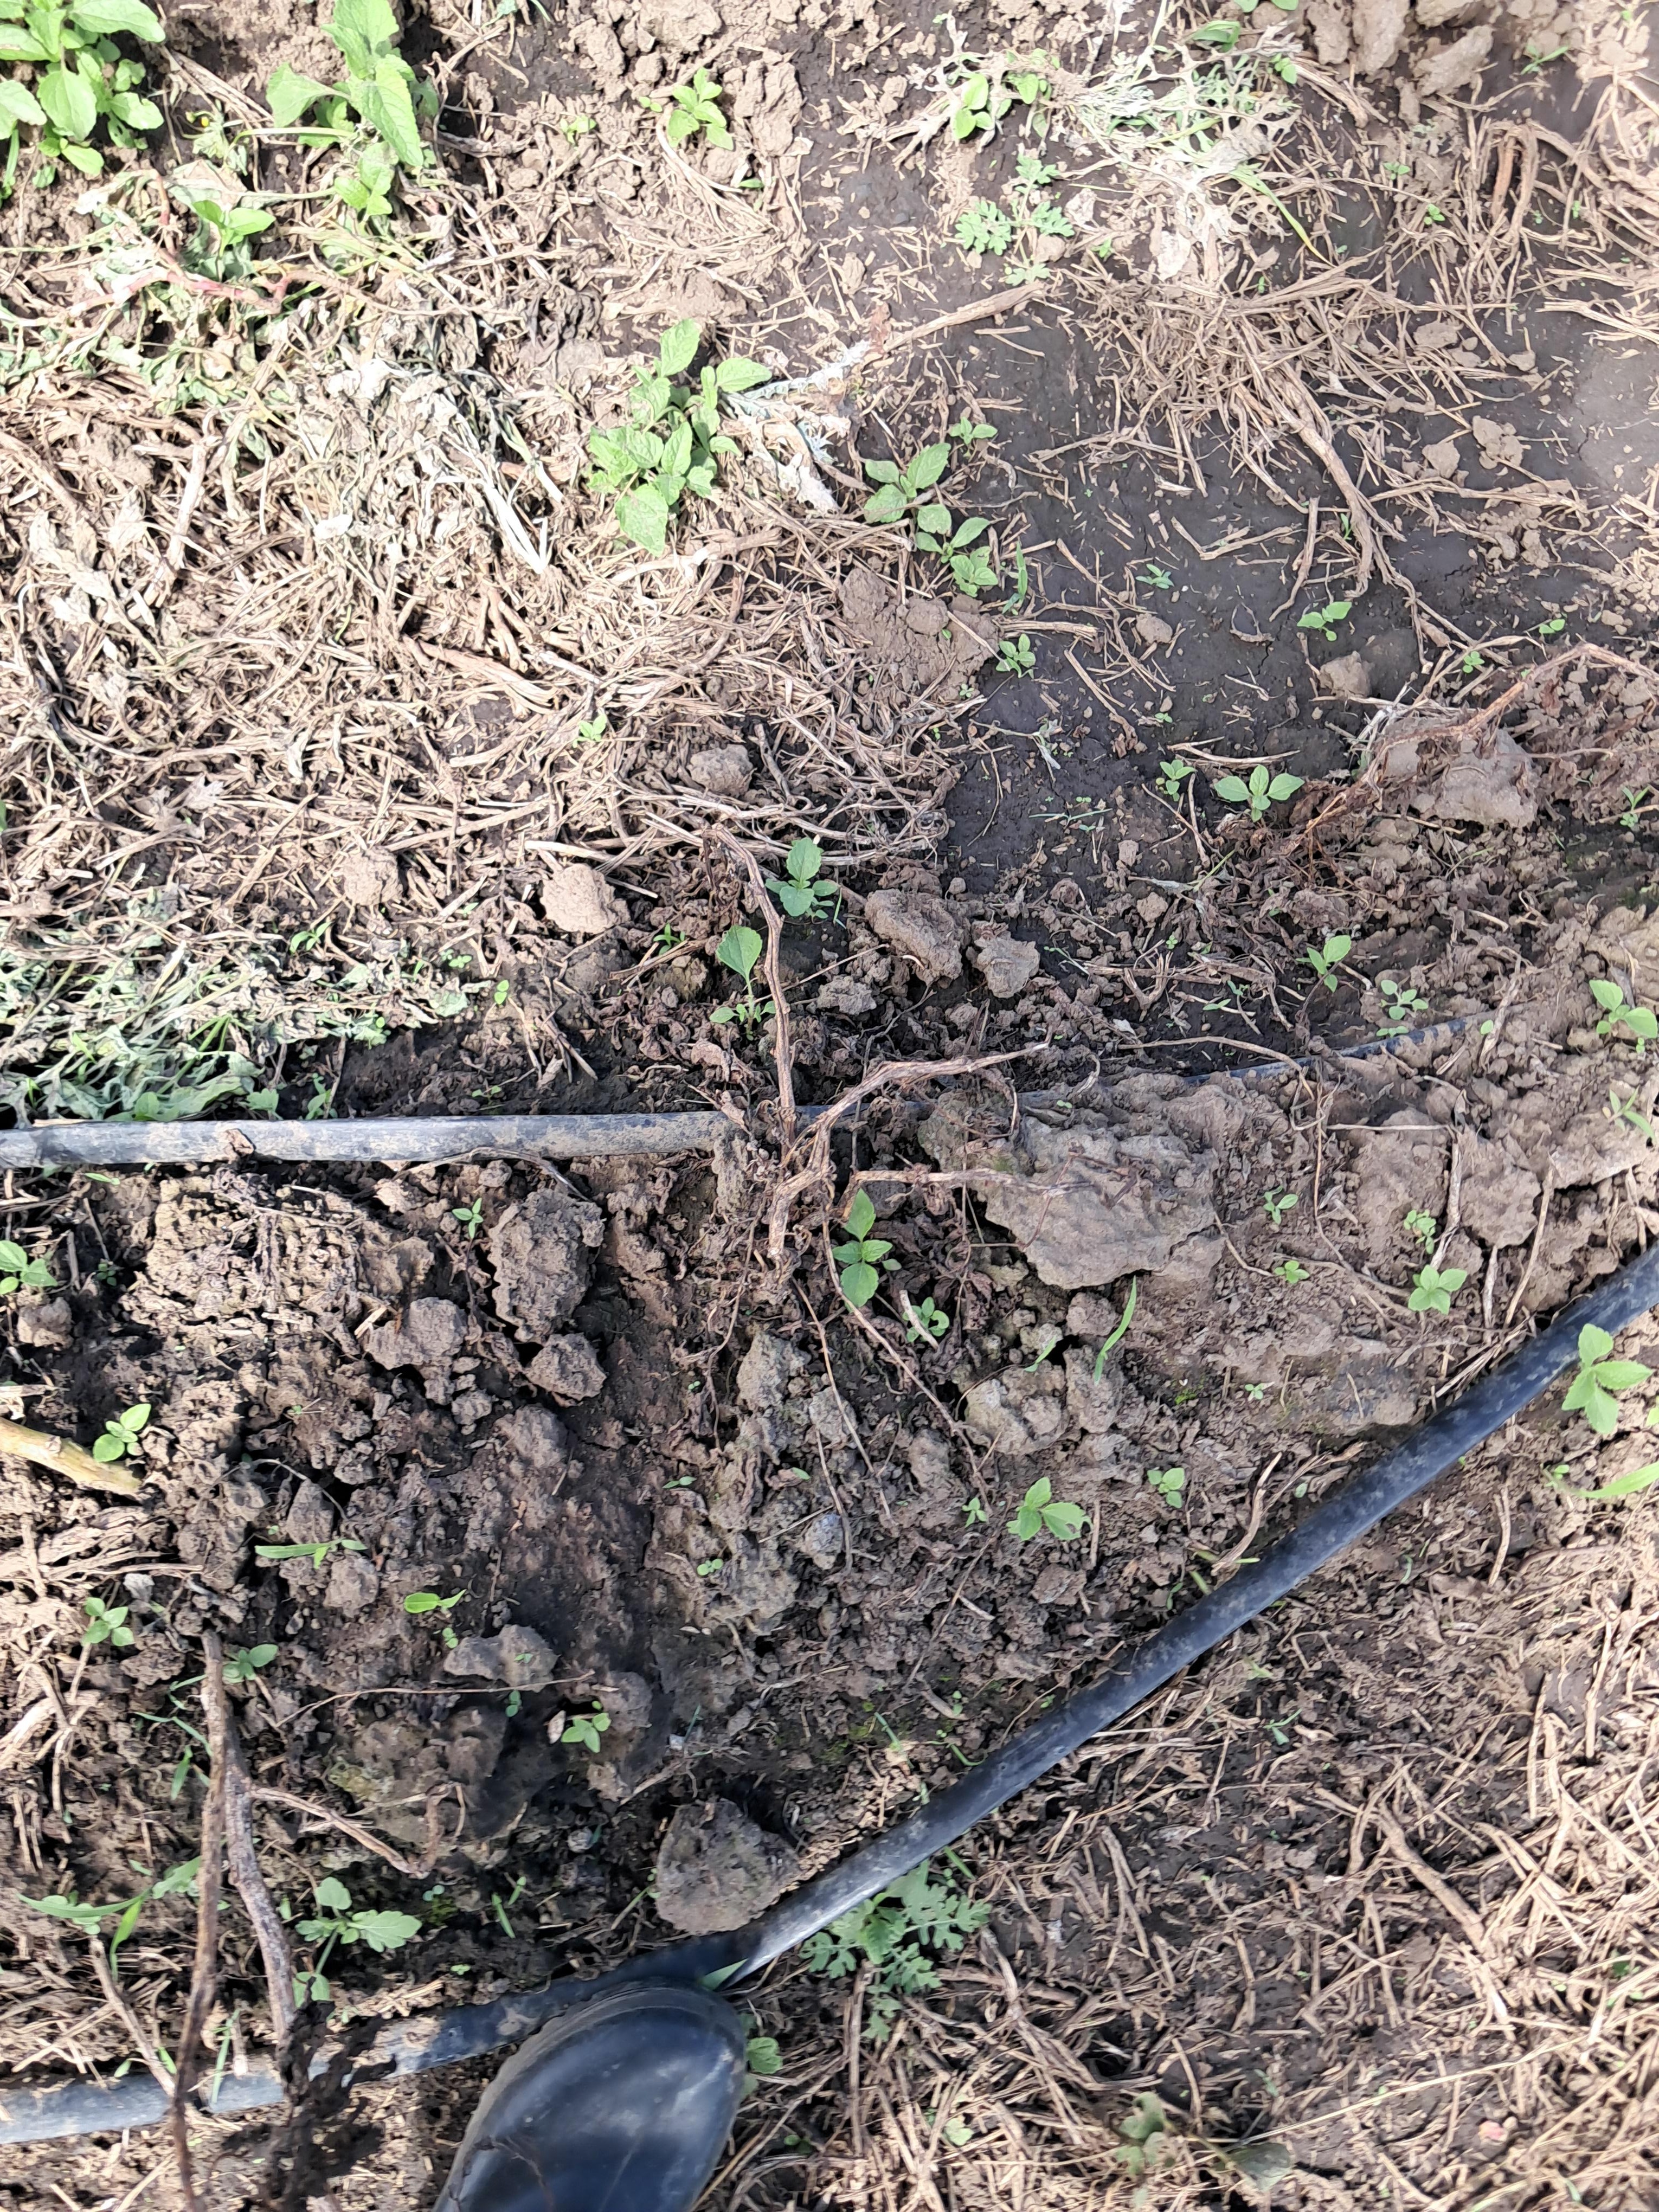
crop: potato
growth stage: flowering
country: Tanzania
